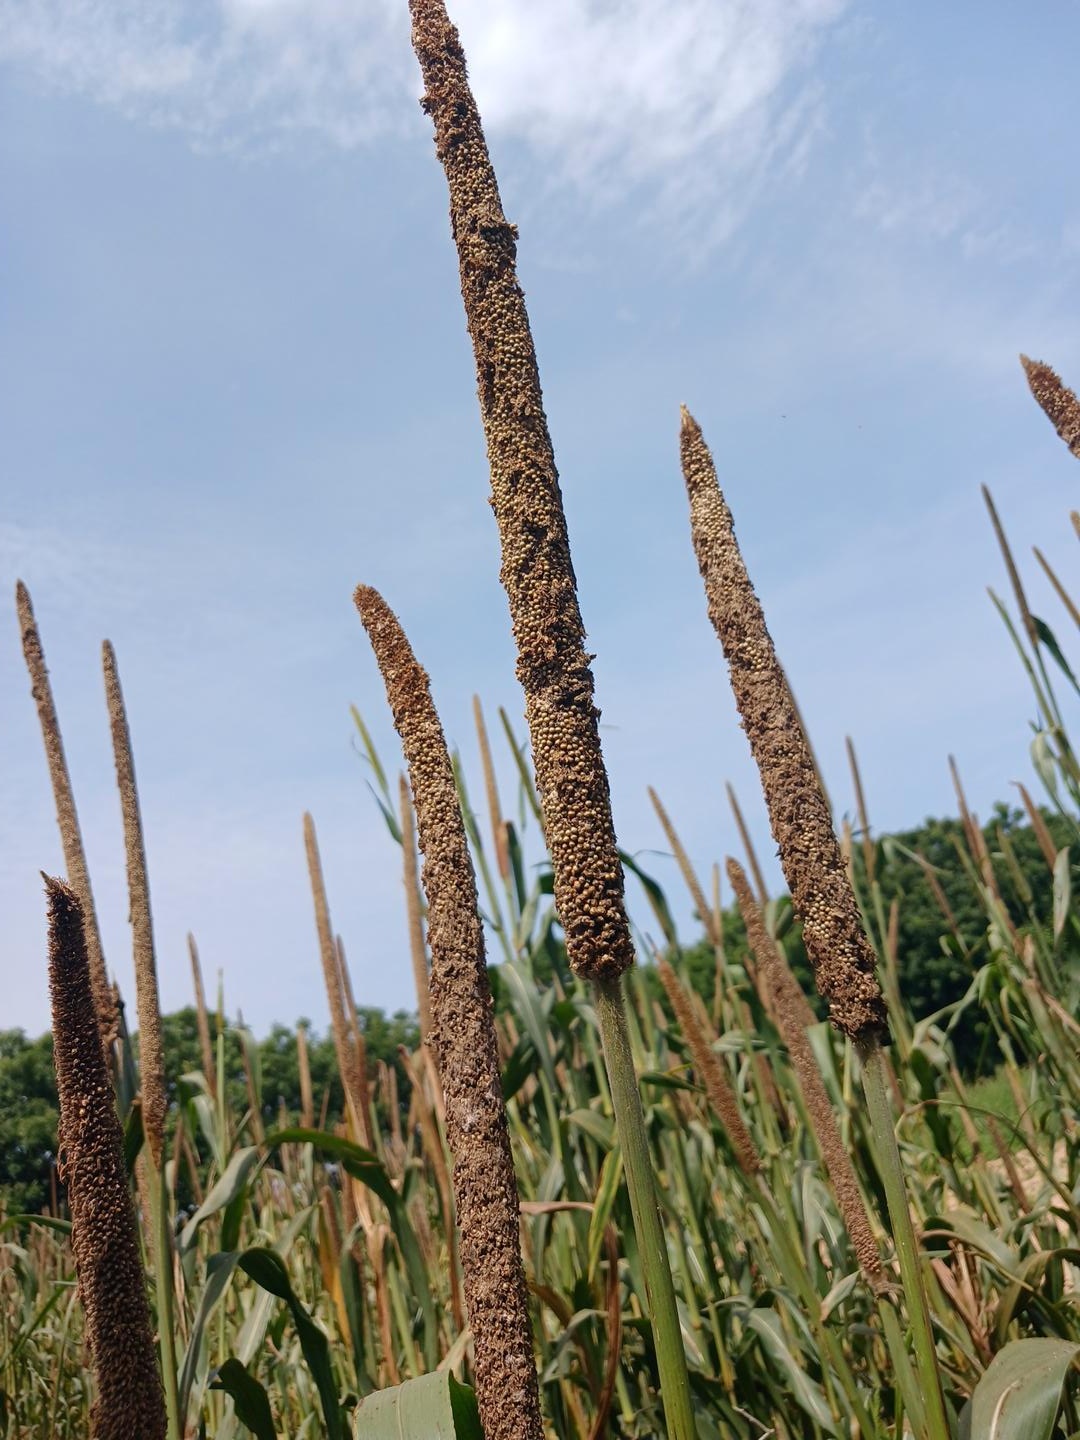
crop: pearl millet
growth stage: maturity
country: Senegal
